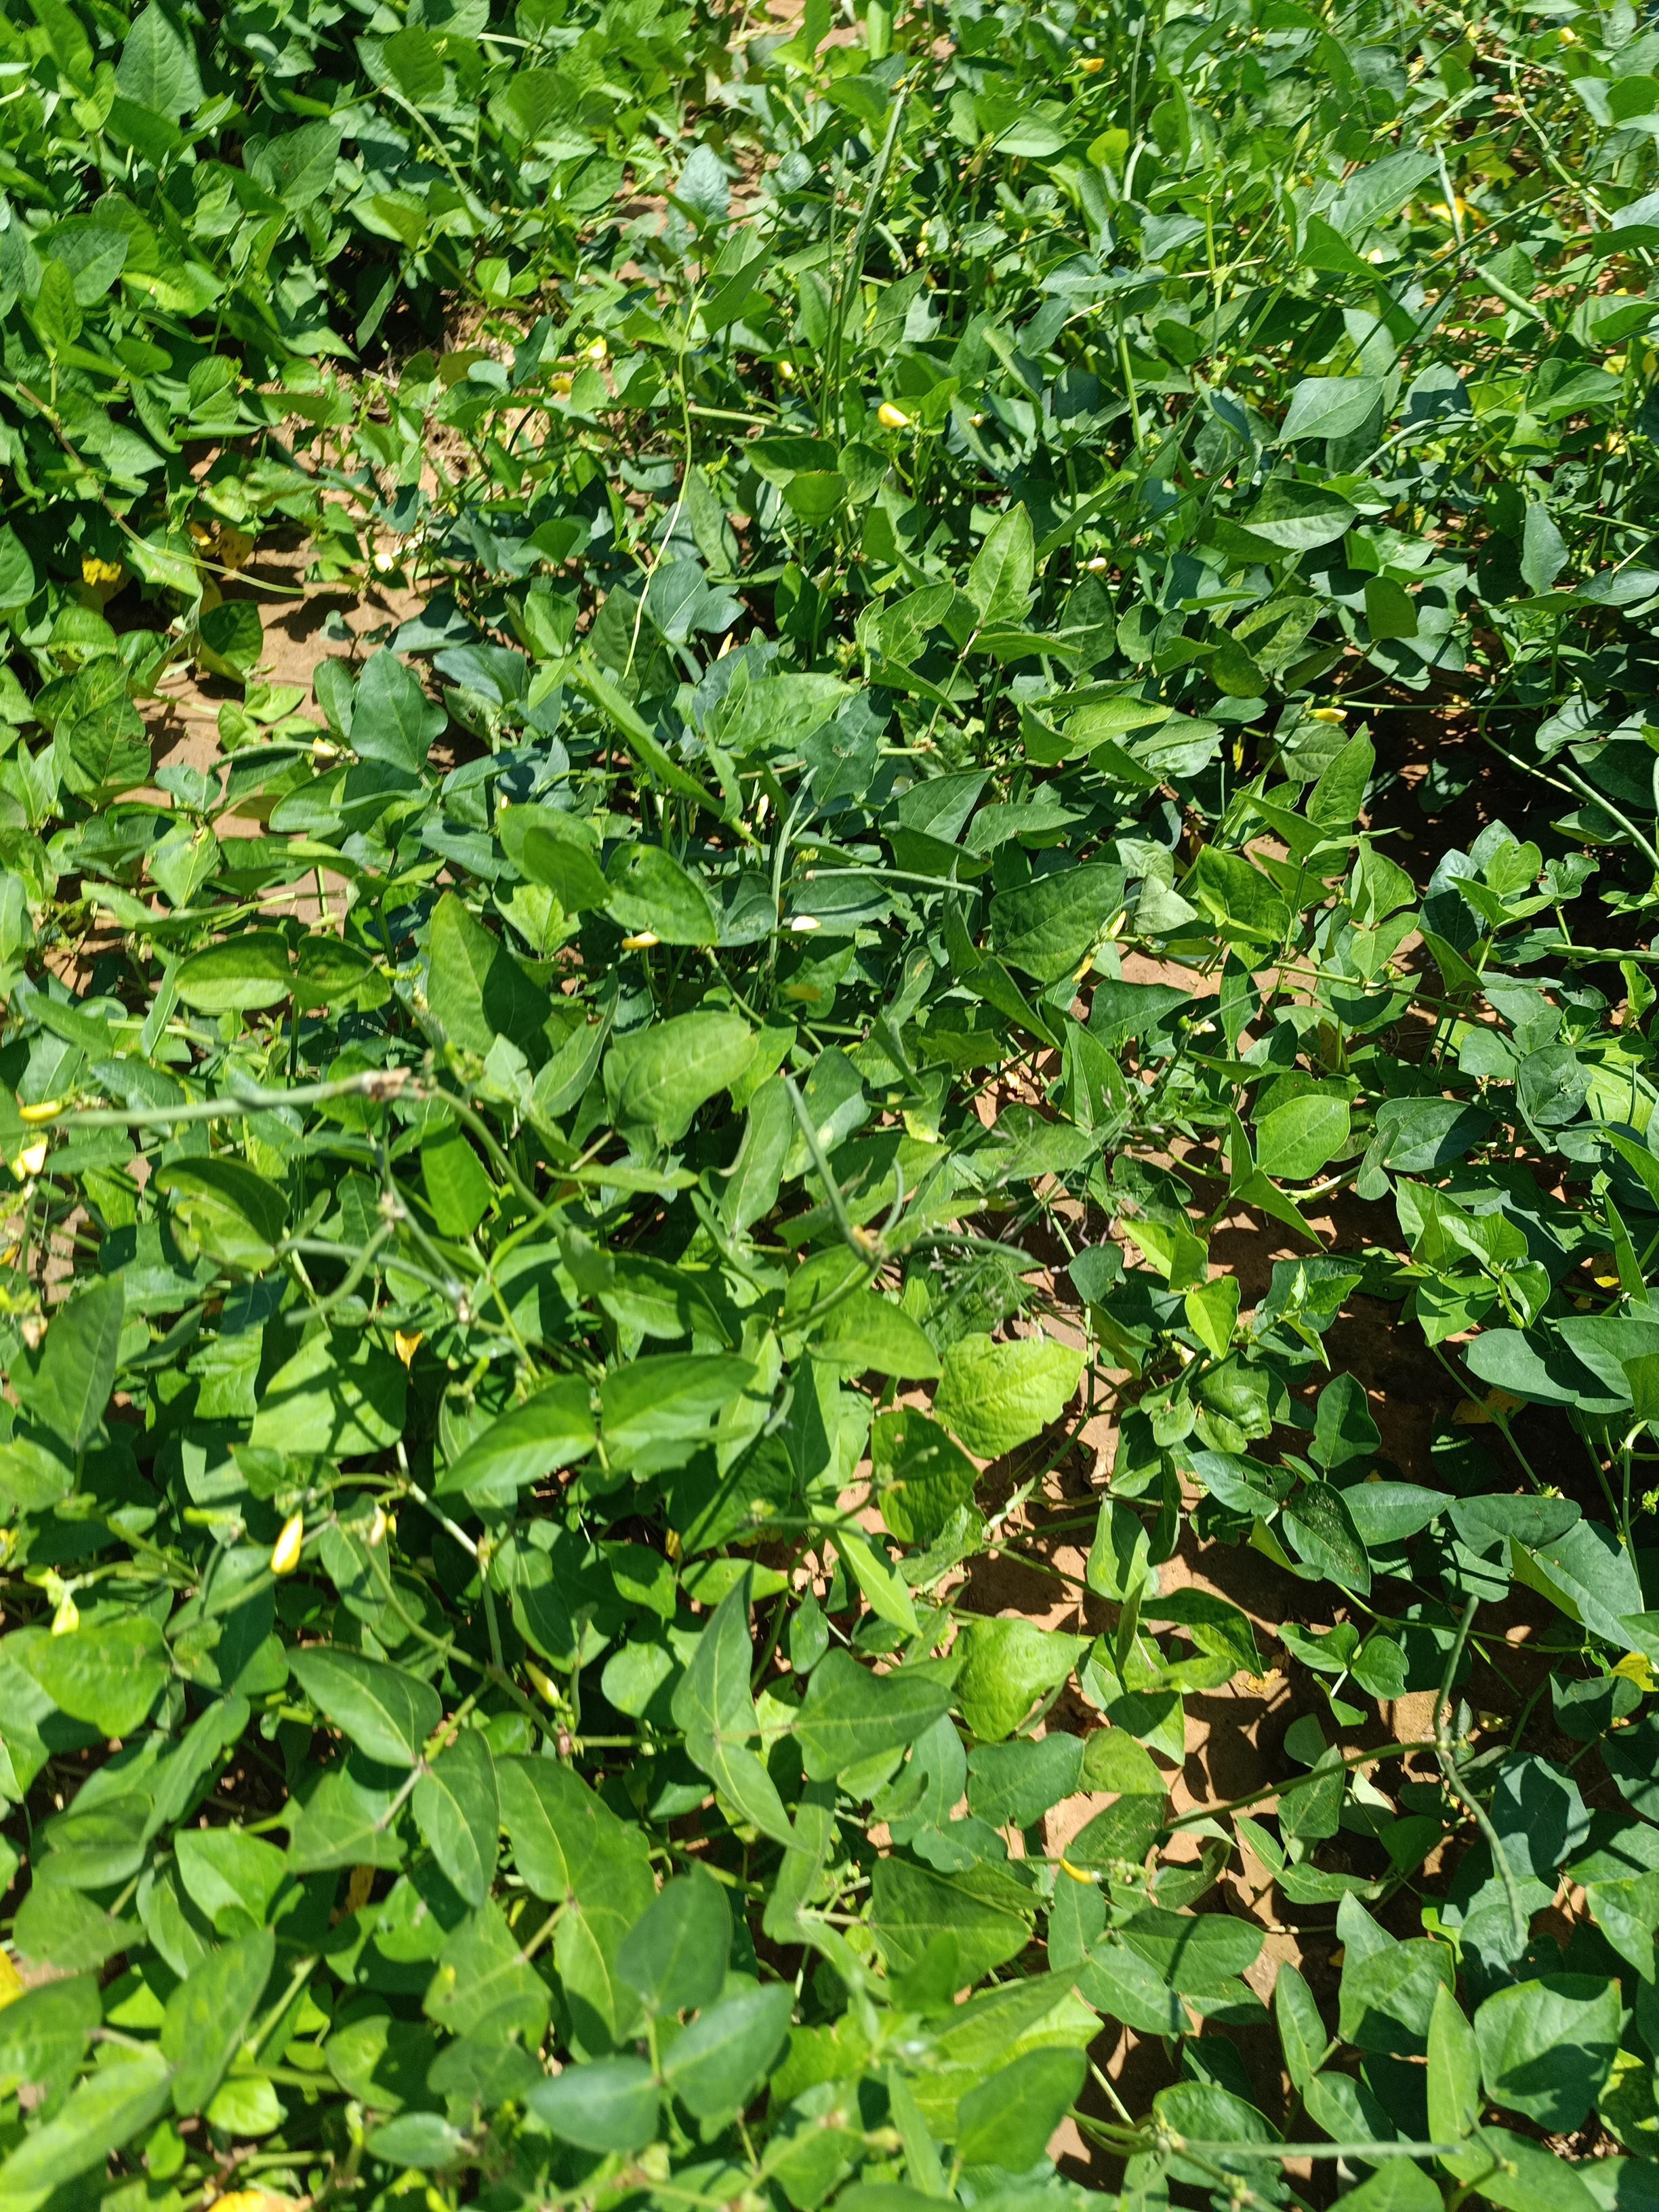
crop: cowpea
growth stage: development pod
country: Nigeria
